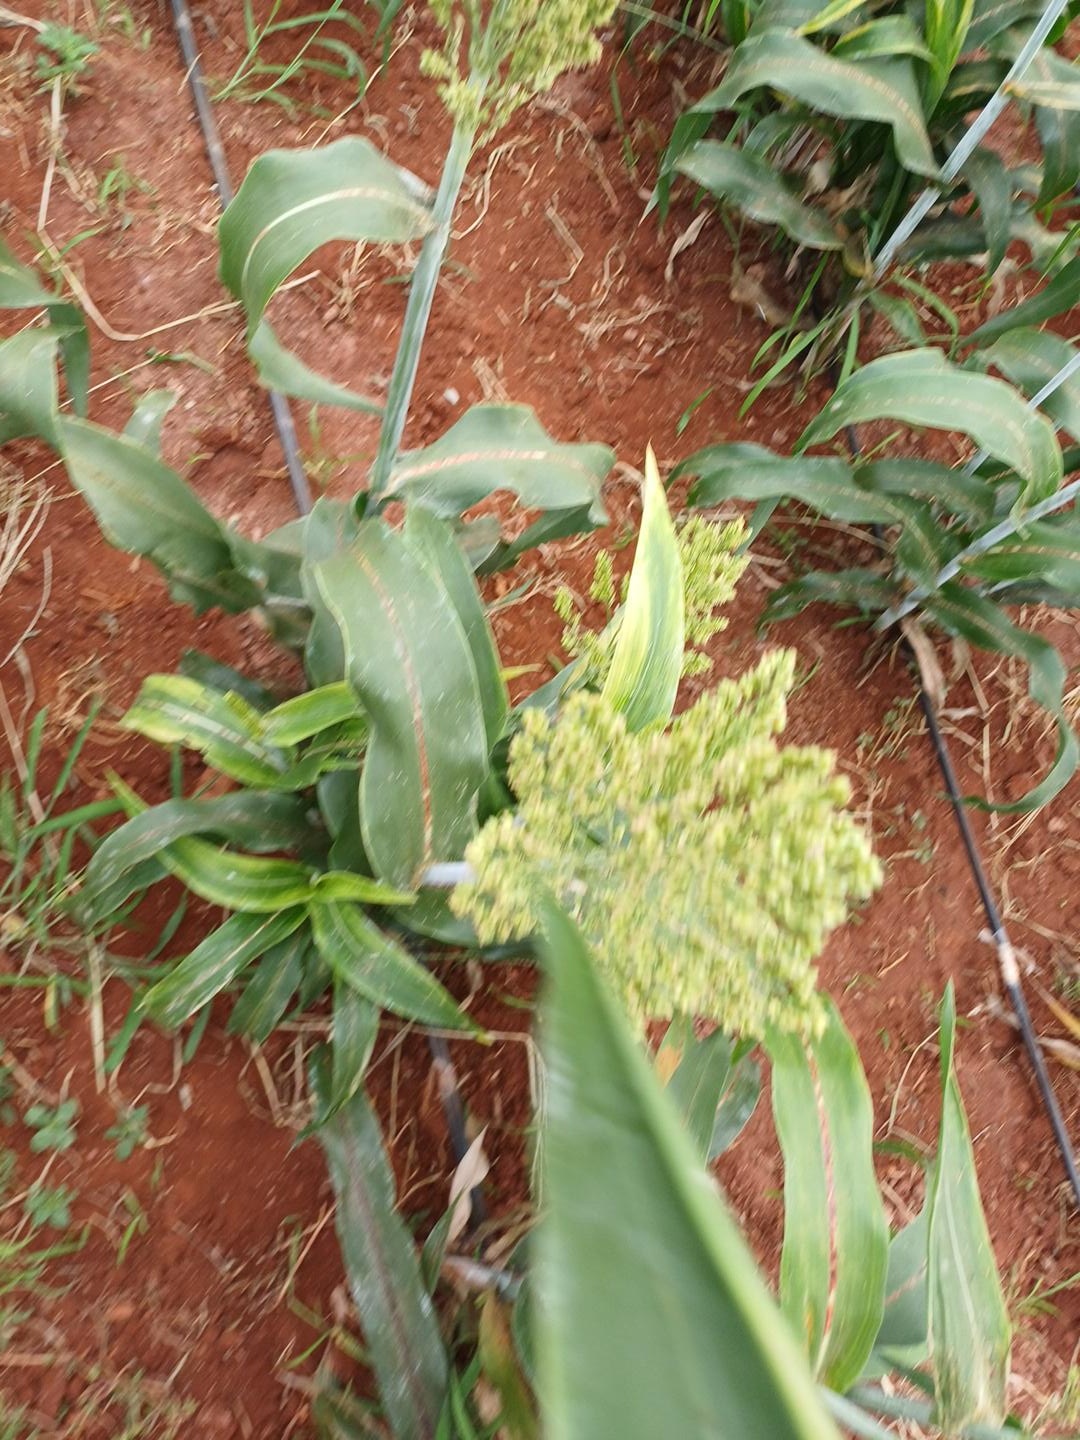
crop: sorghum
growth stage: flowering
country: Kenya
